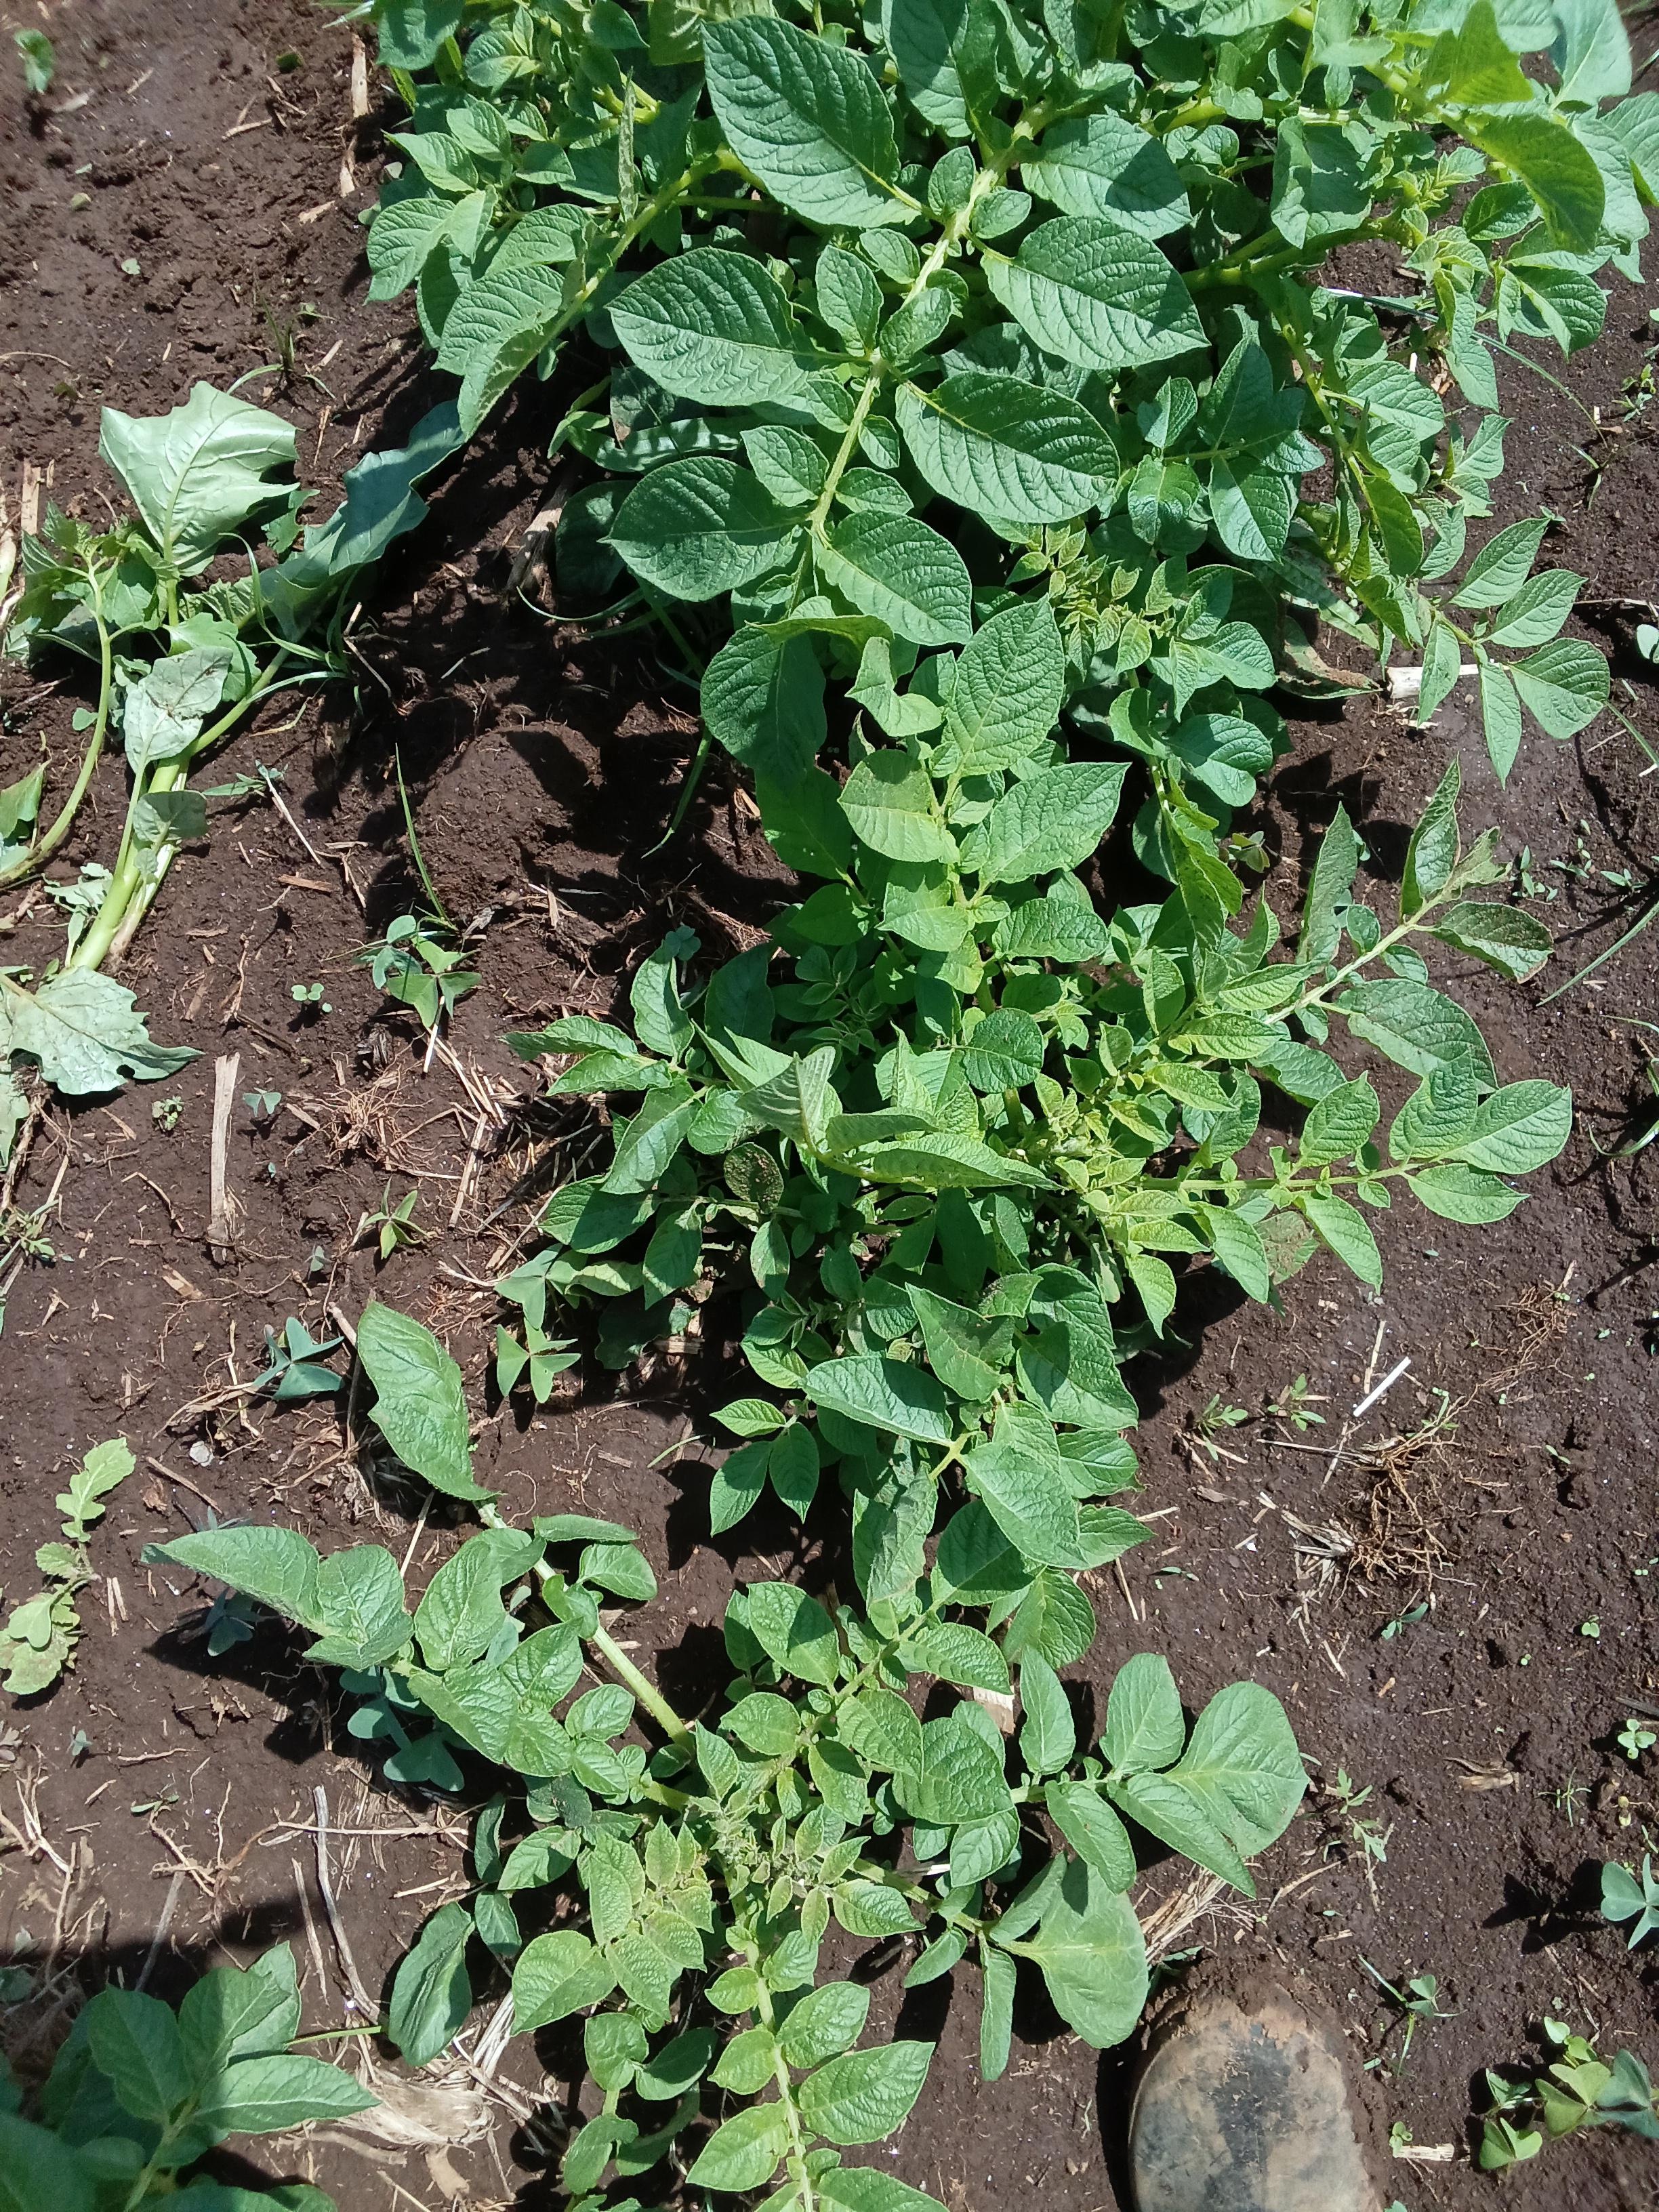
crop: potato
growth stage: vegetative
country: Kenya
